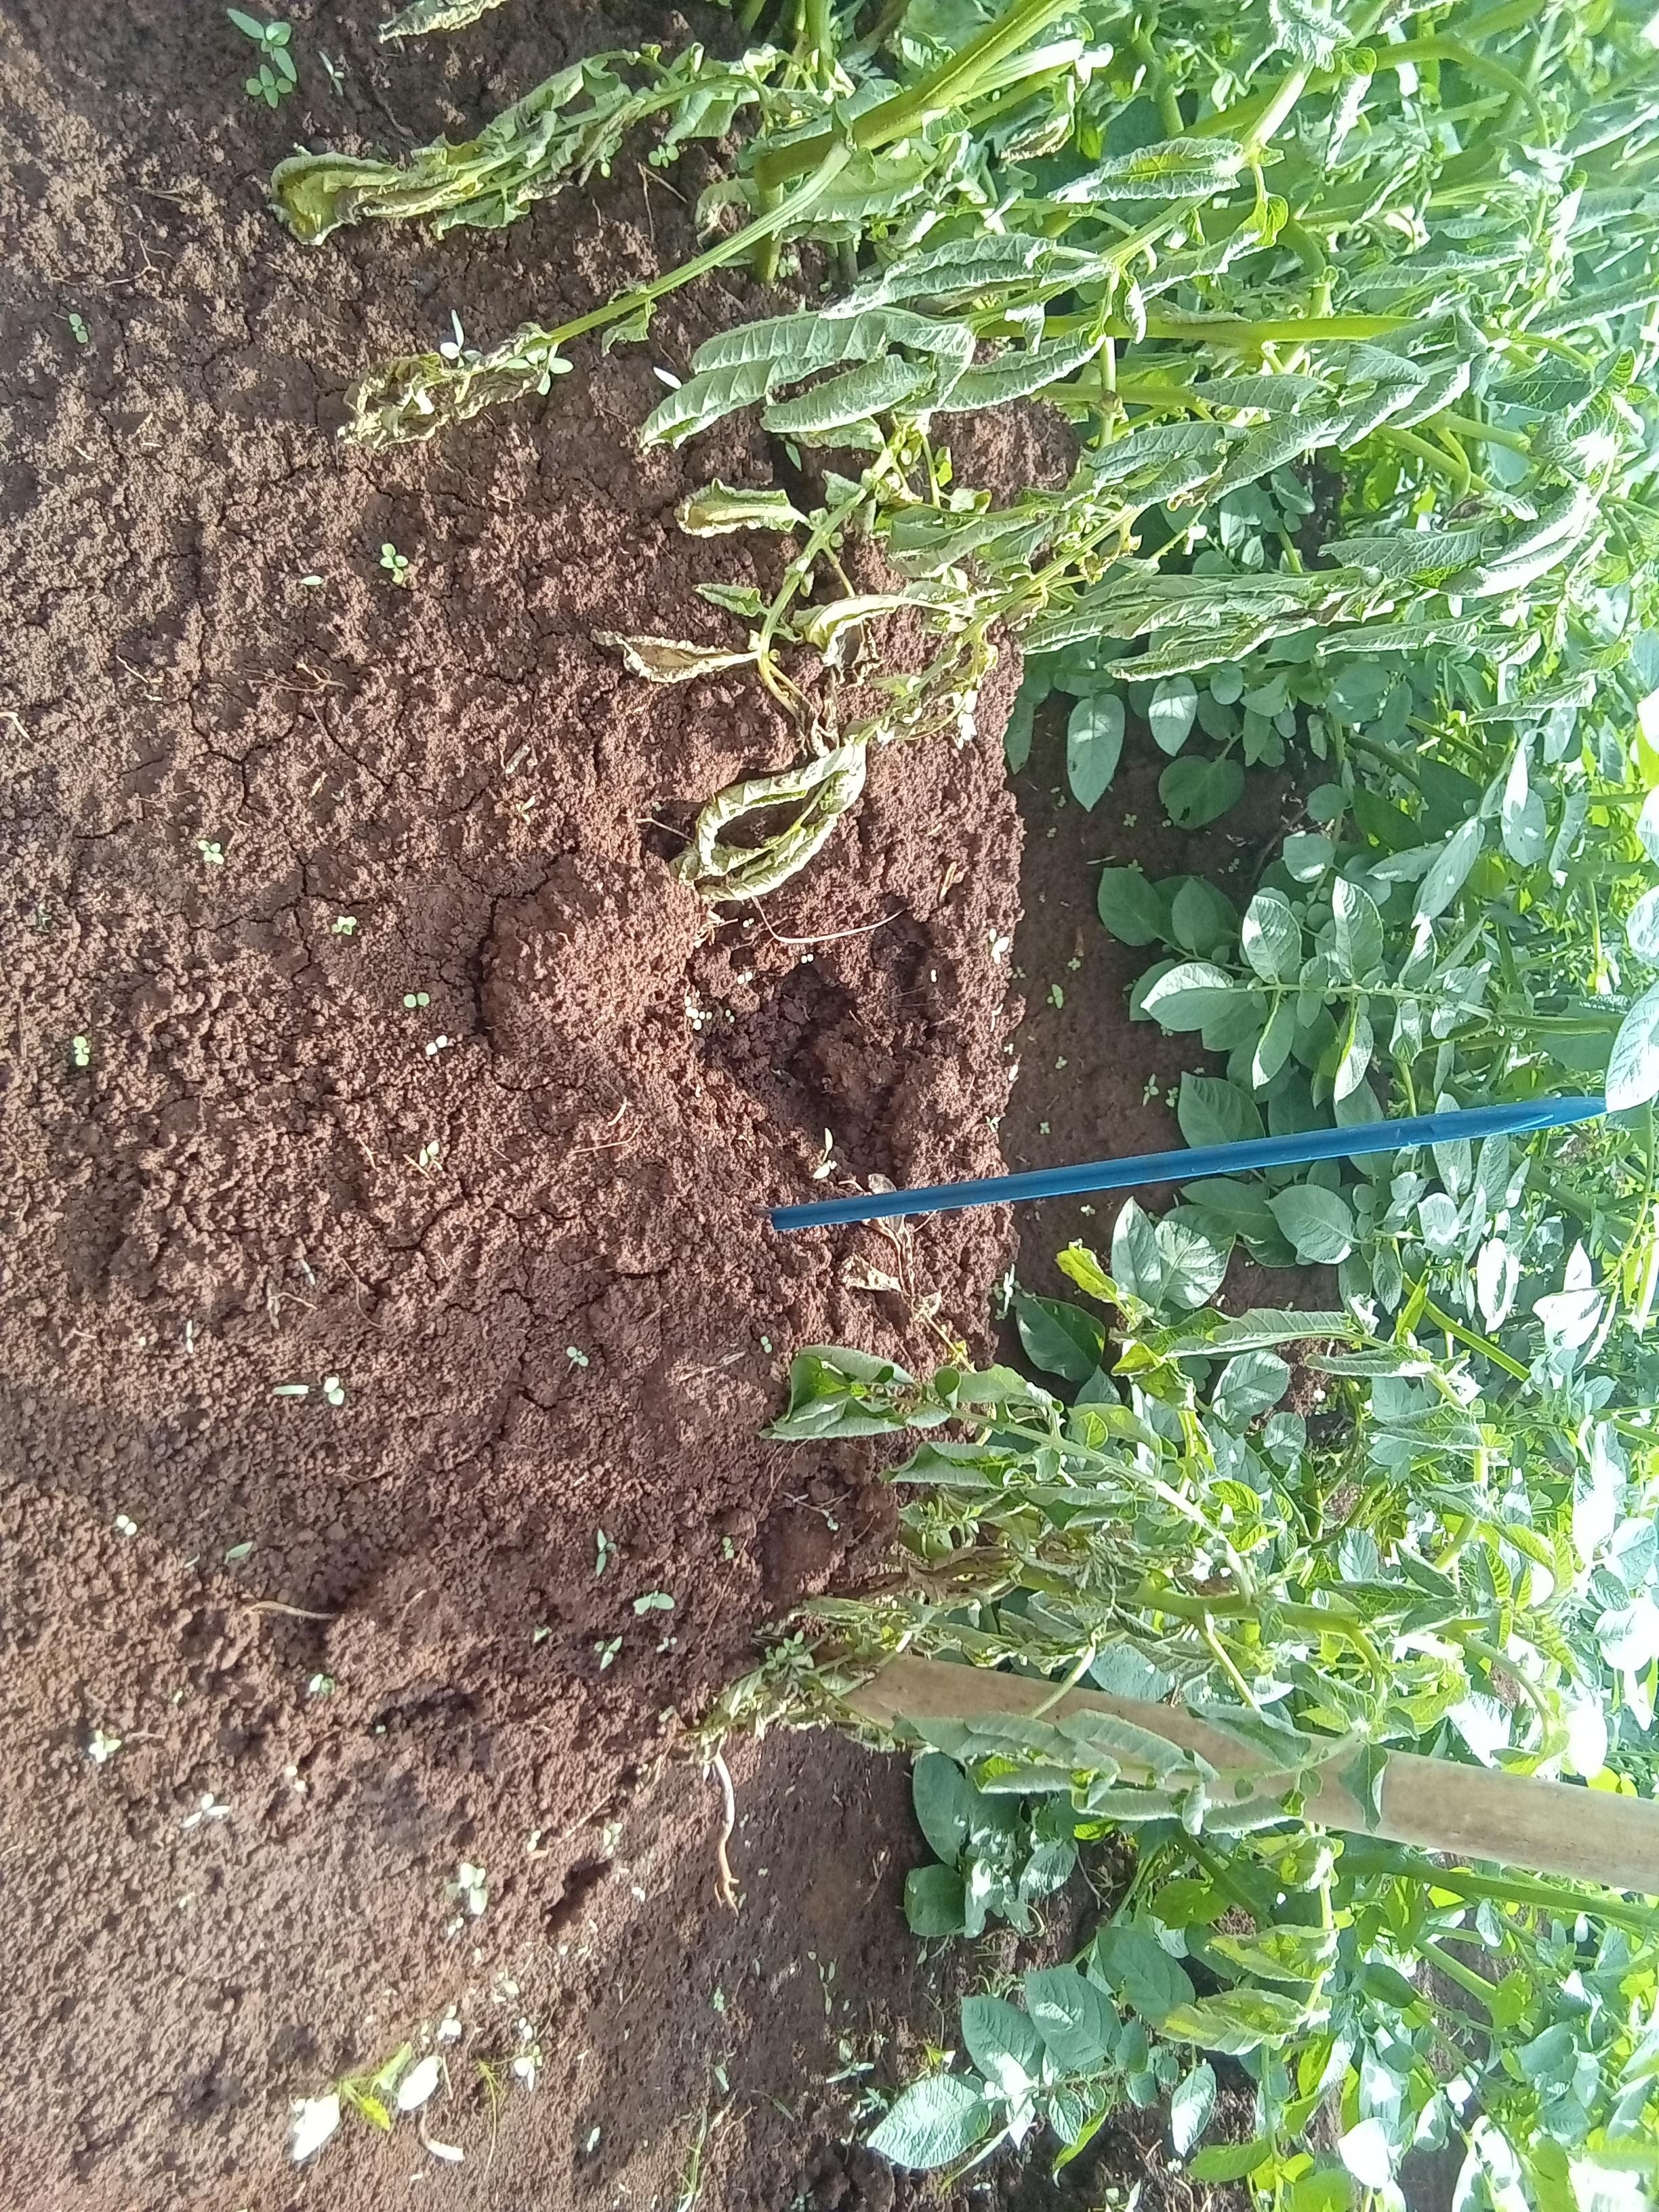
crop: potato
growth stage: flowering
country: Kenya
